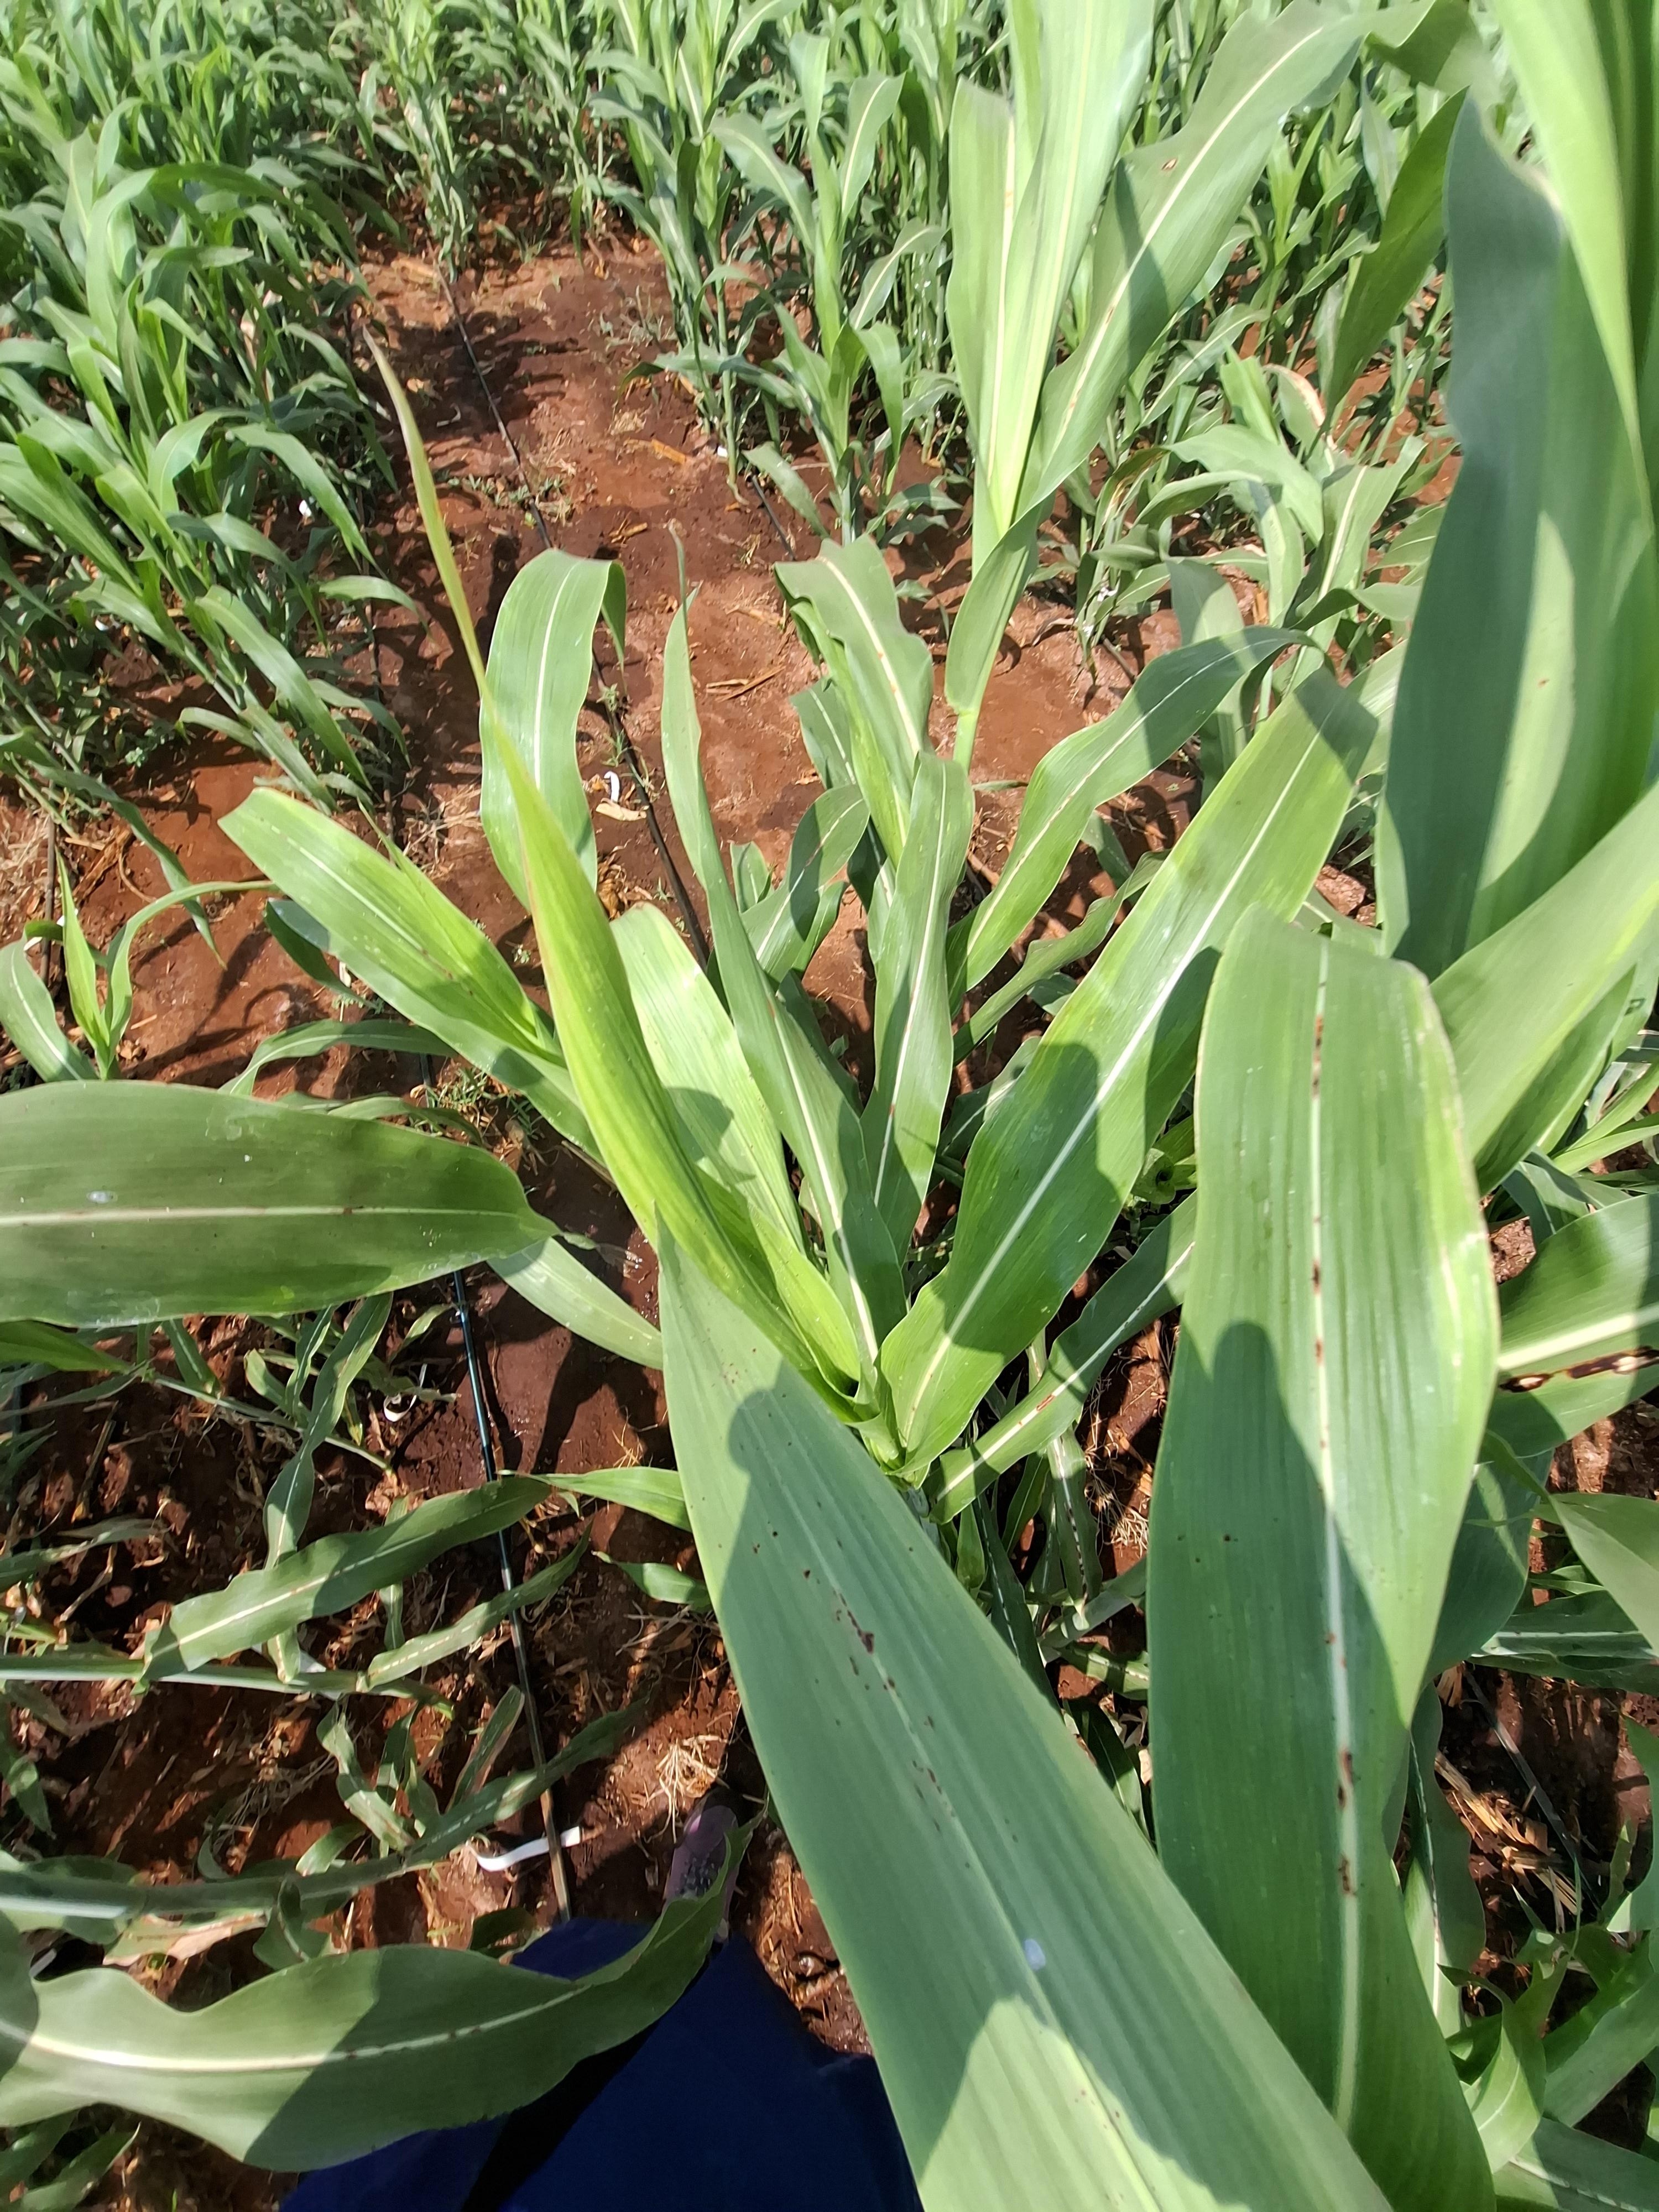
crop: sorghum
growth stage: vegetative
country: Kenya
